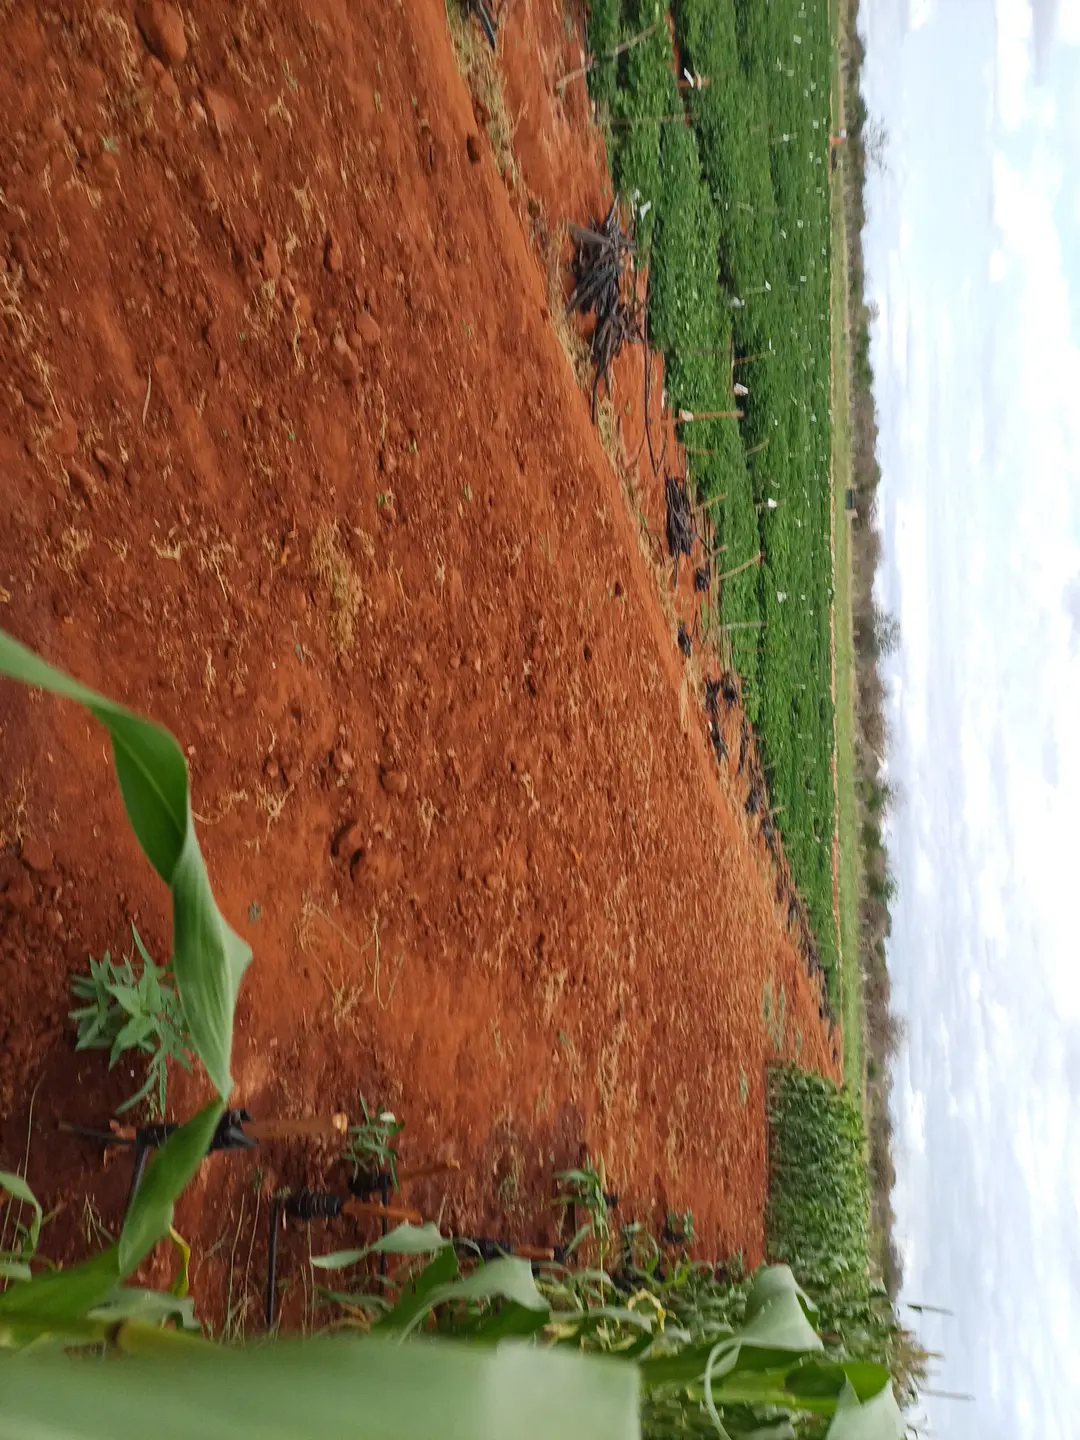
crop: pearl millet
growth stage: flowering
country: Kenya
